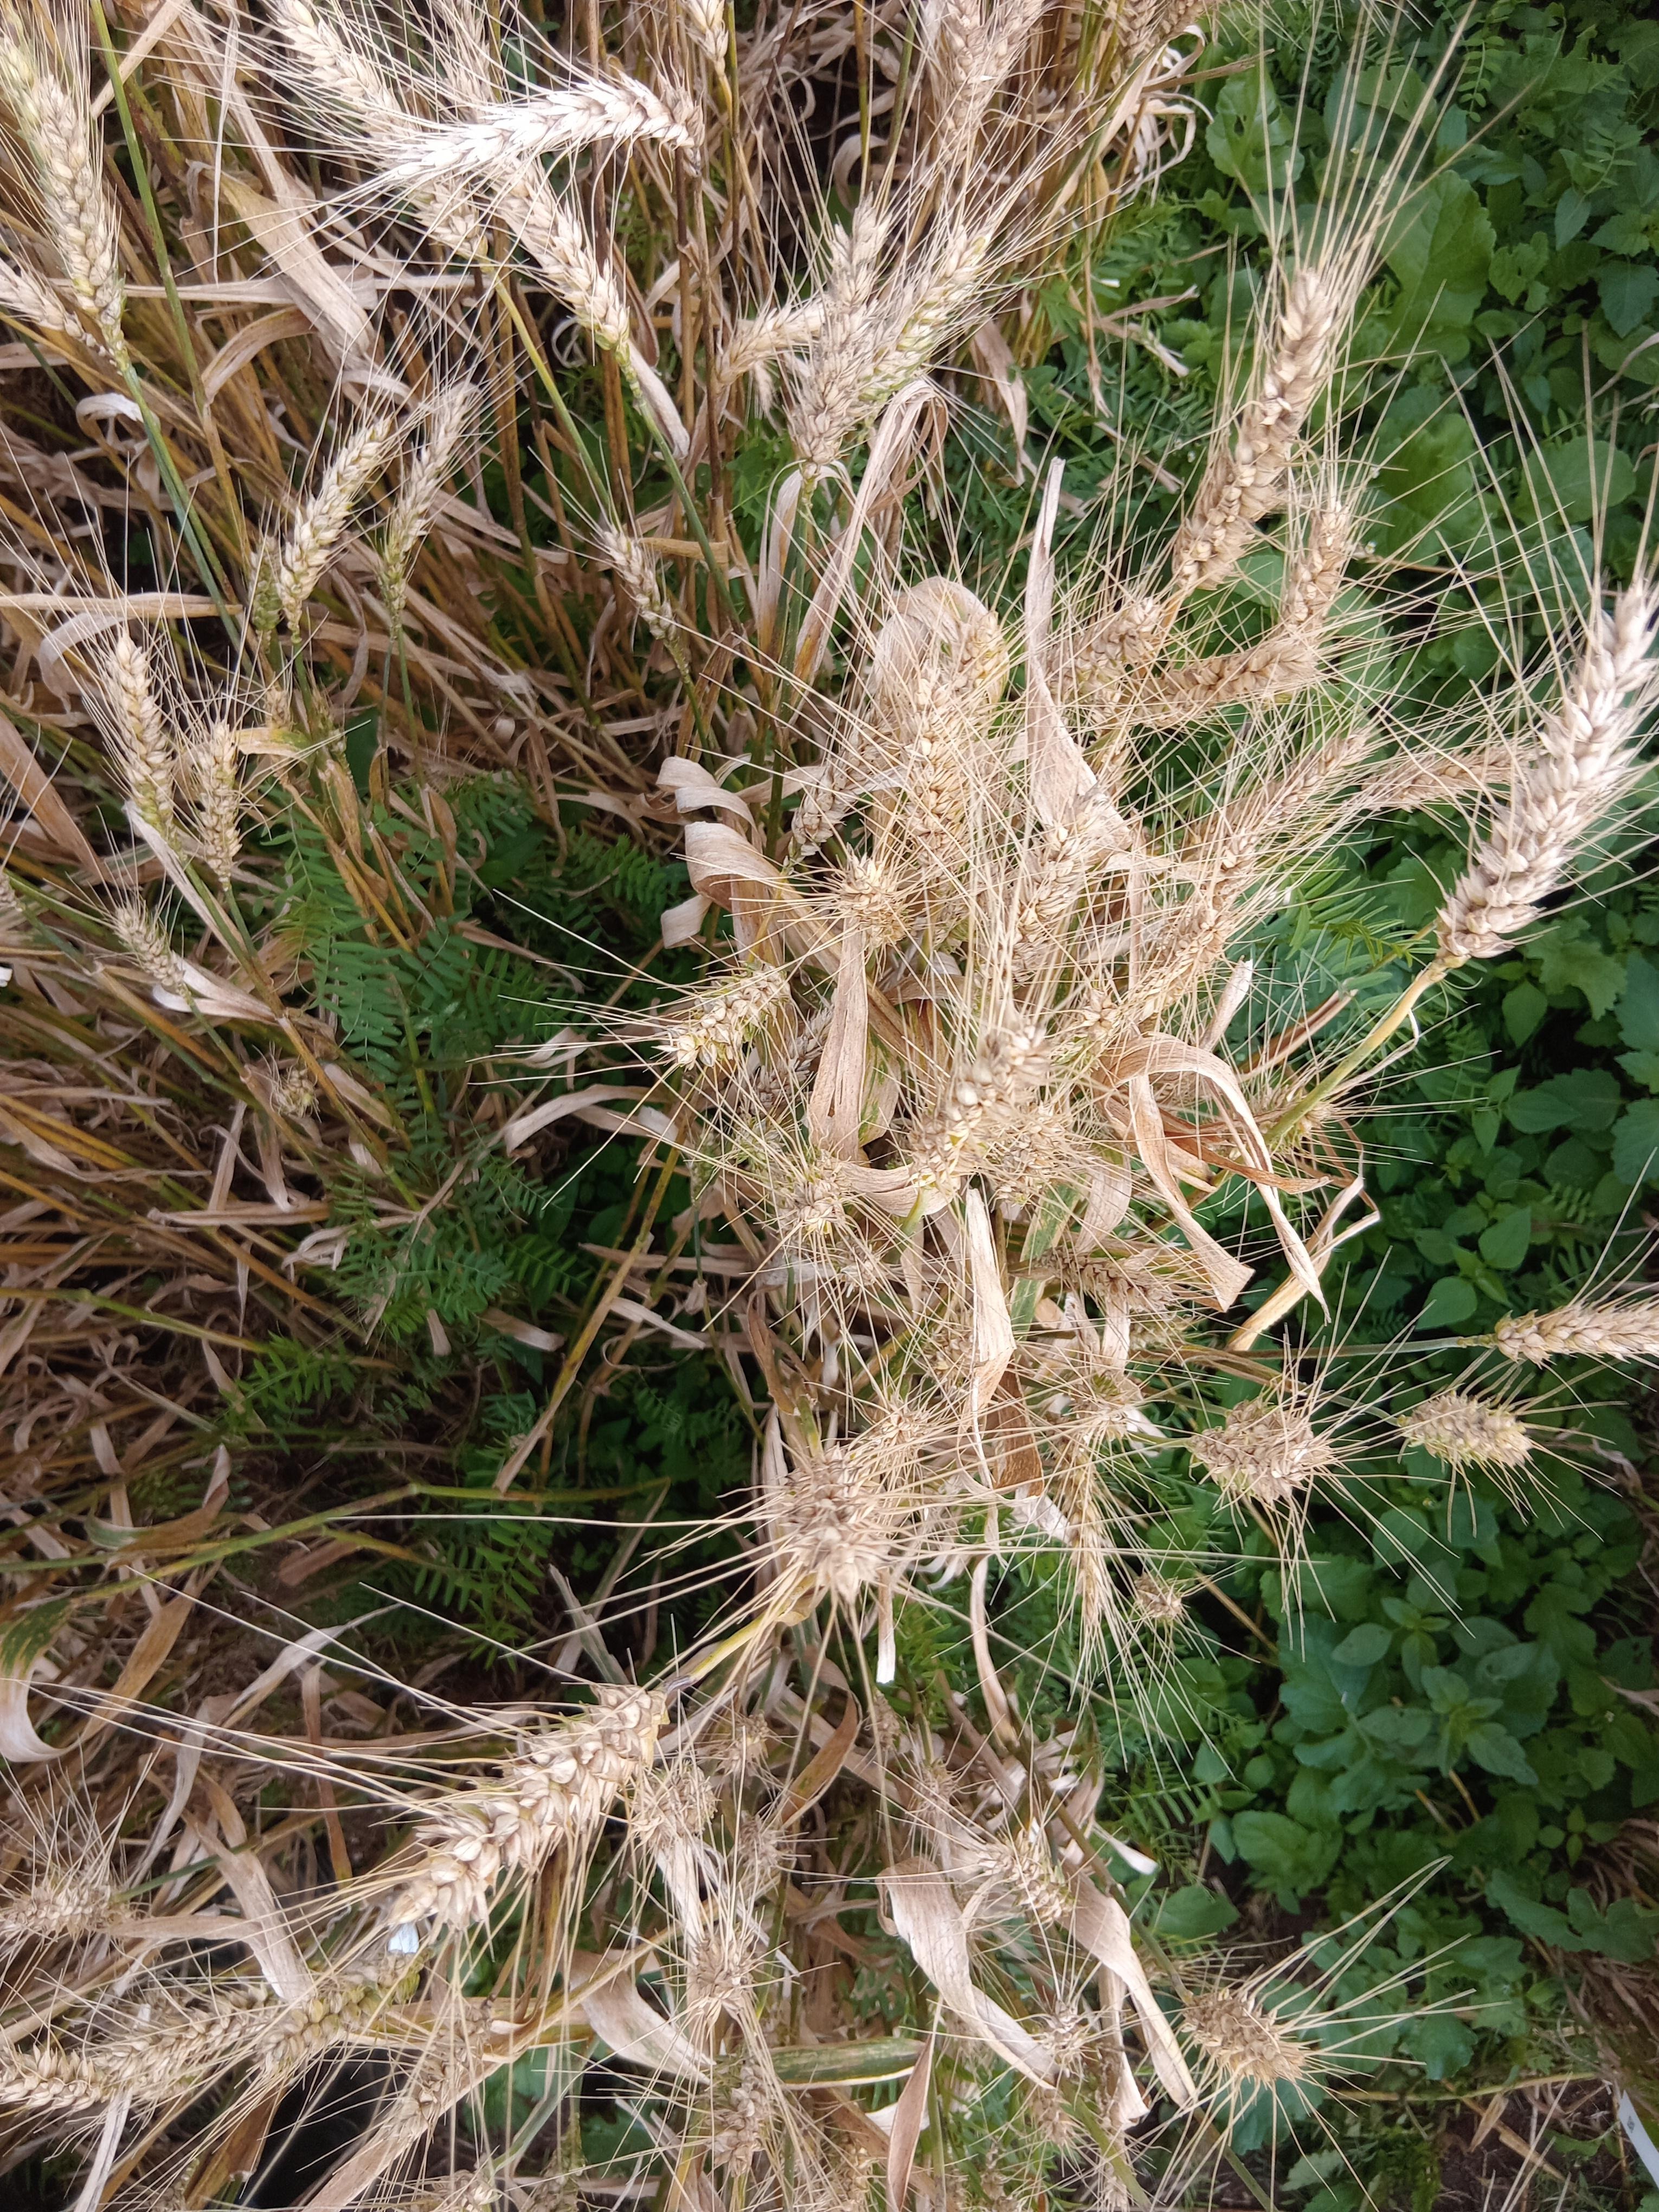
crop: wheat
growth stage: maturity
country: Kenya
